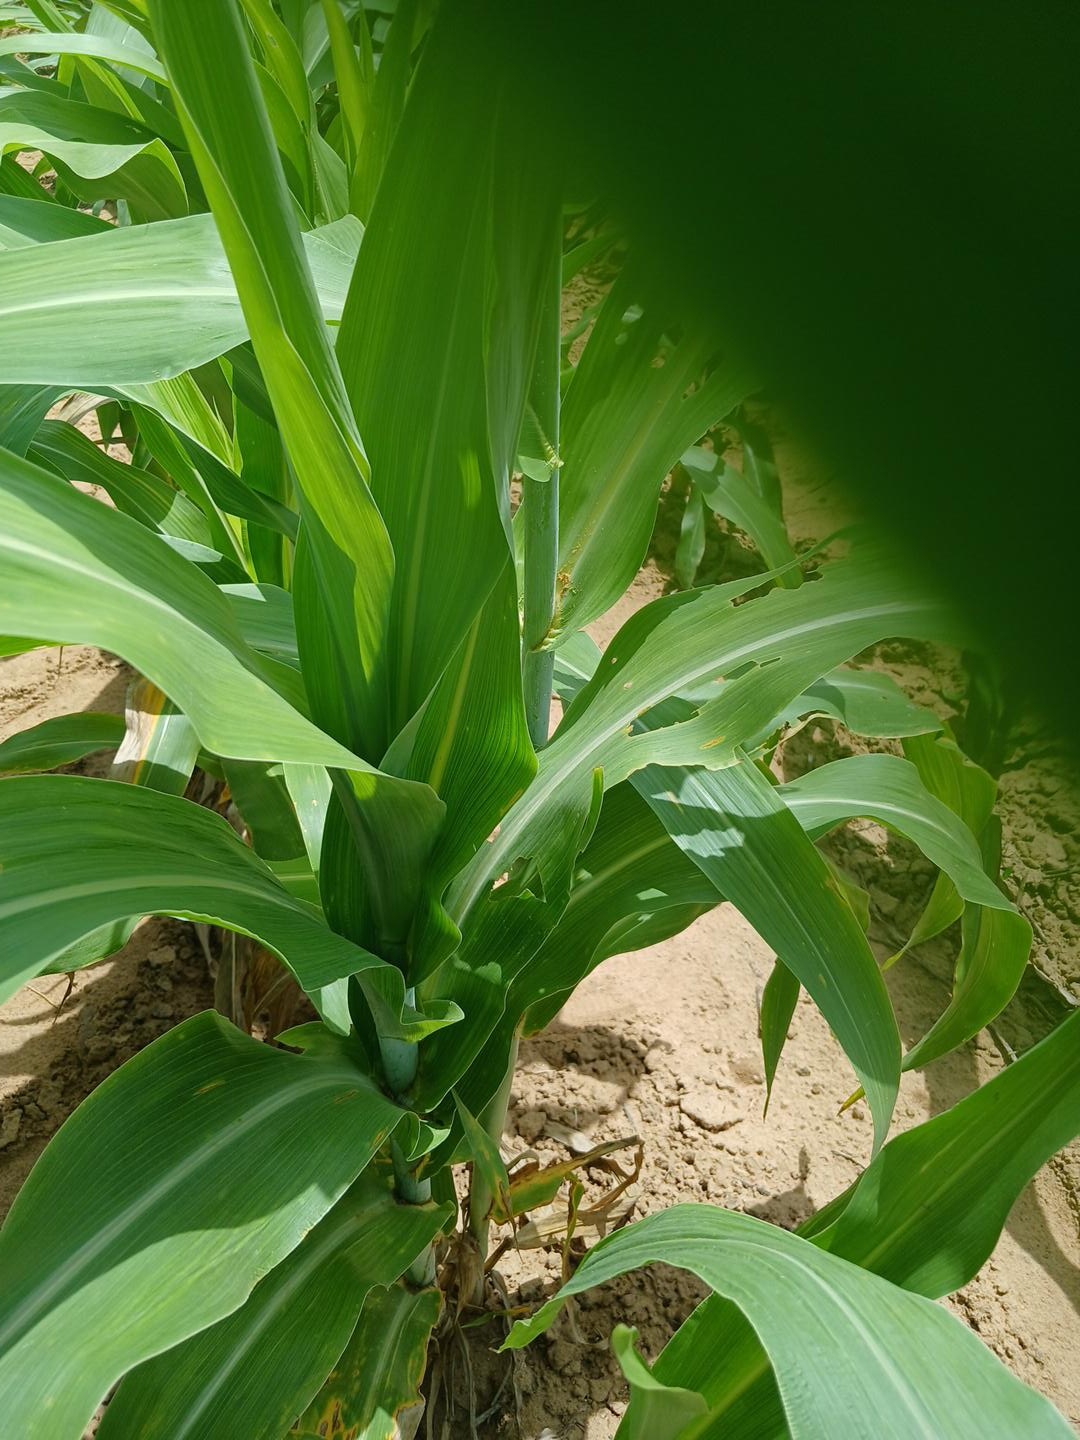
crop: sorghum
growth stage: vegetative
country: Senegal
